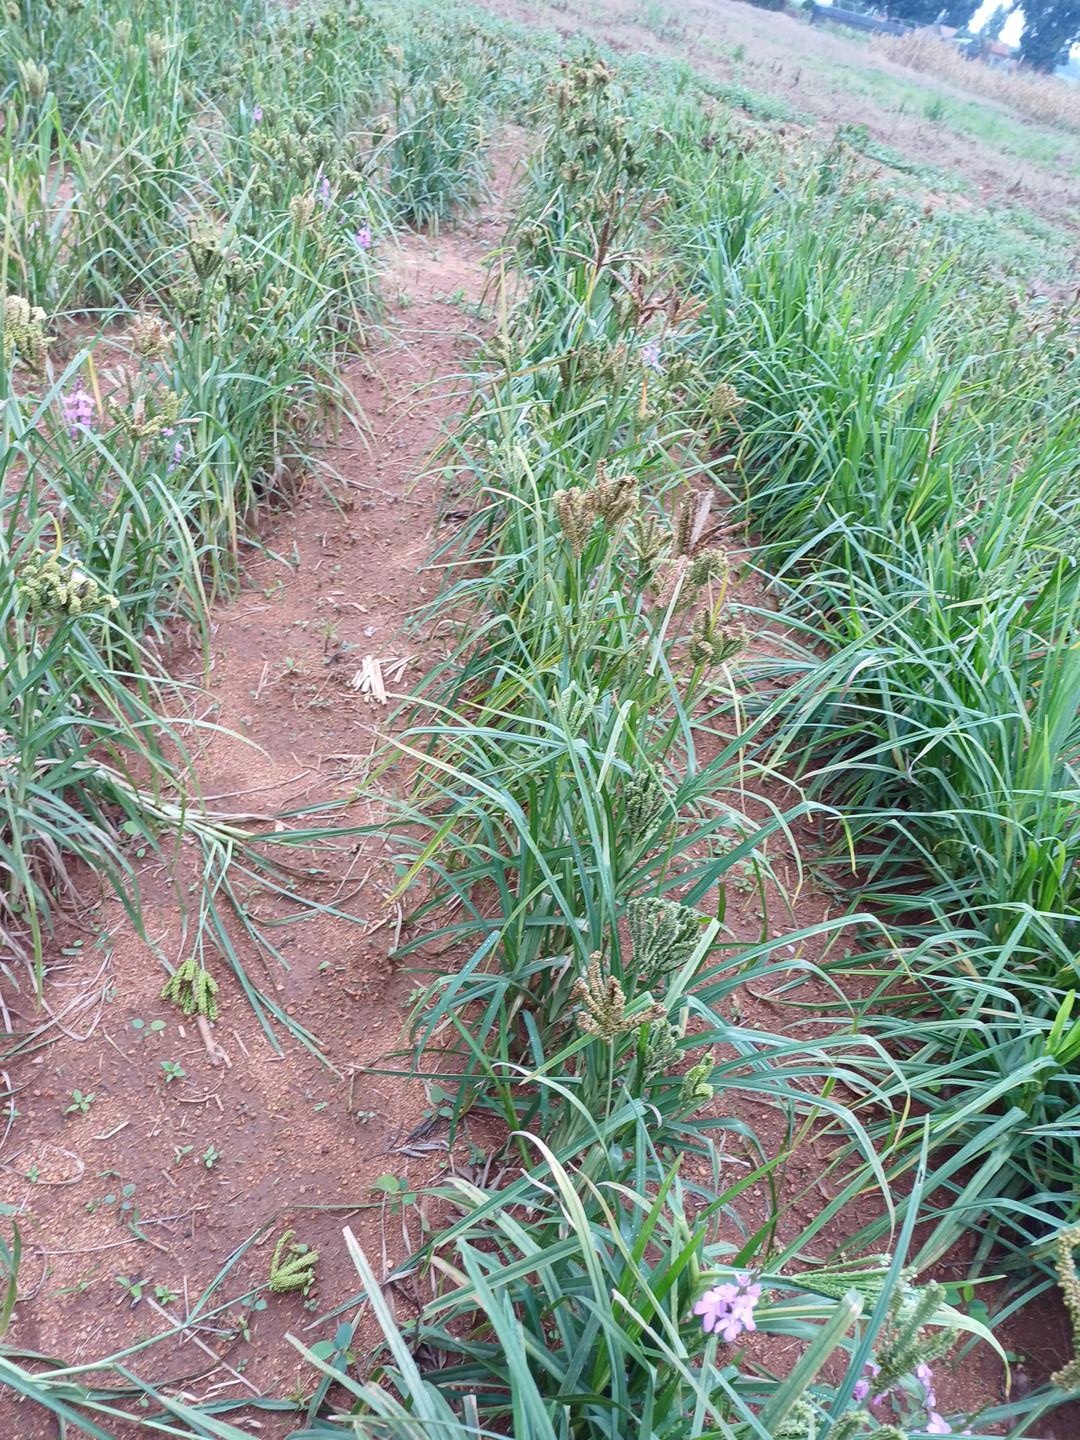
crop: finger millet
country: Kenya
